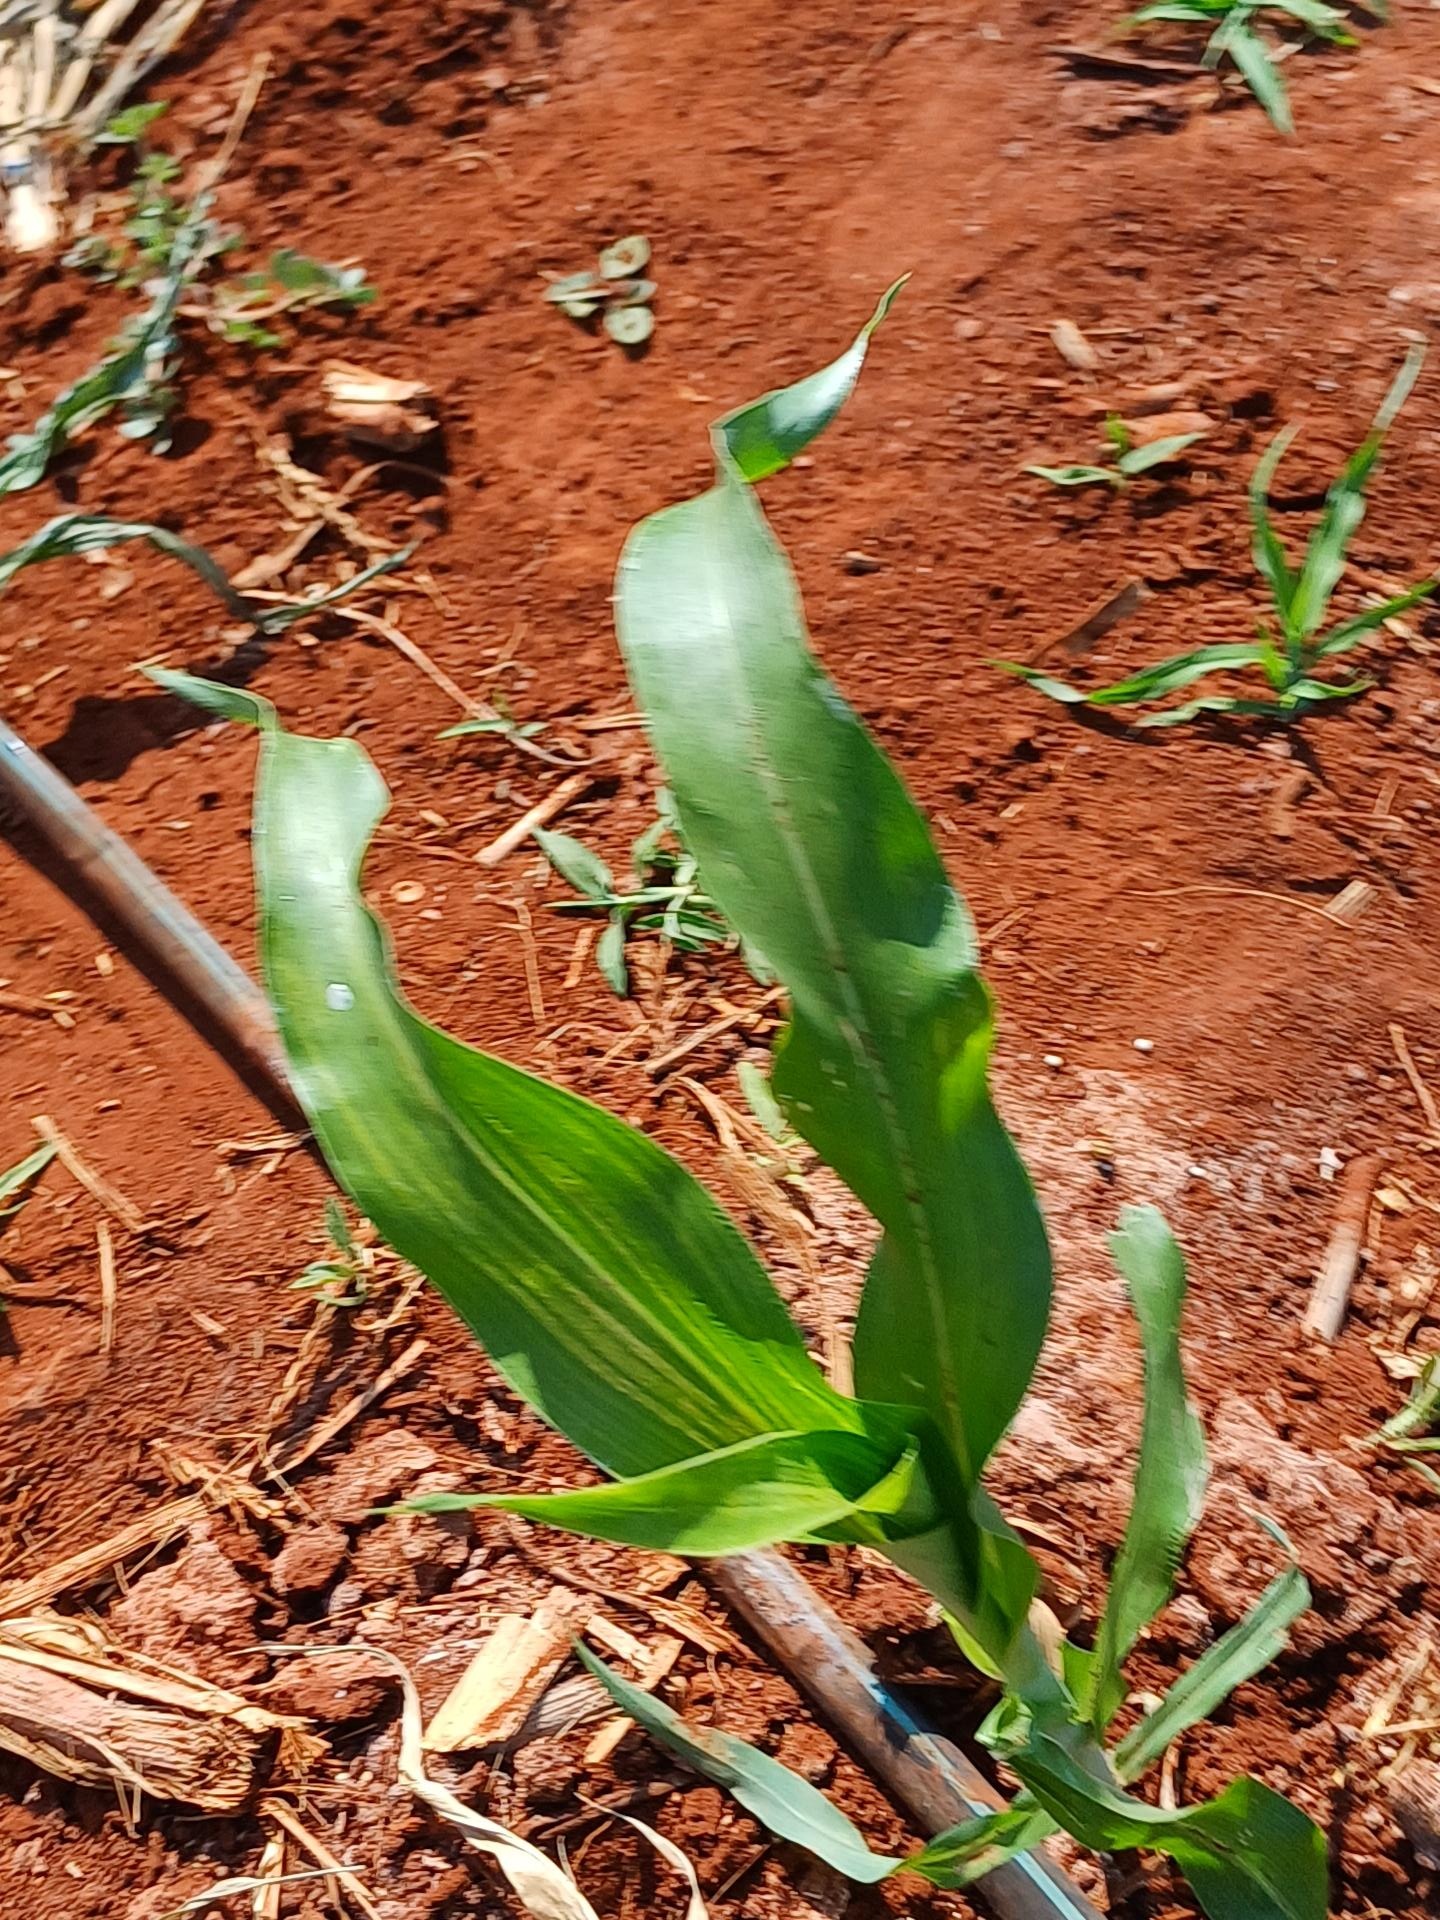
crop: sorghum
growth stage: vegetative
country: Kenya
